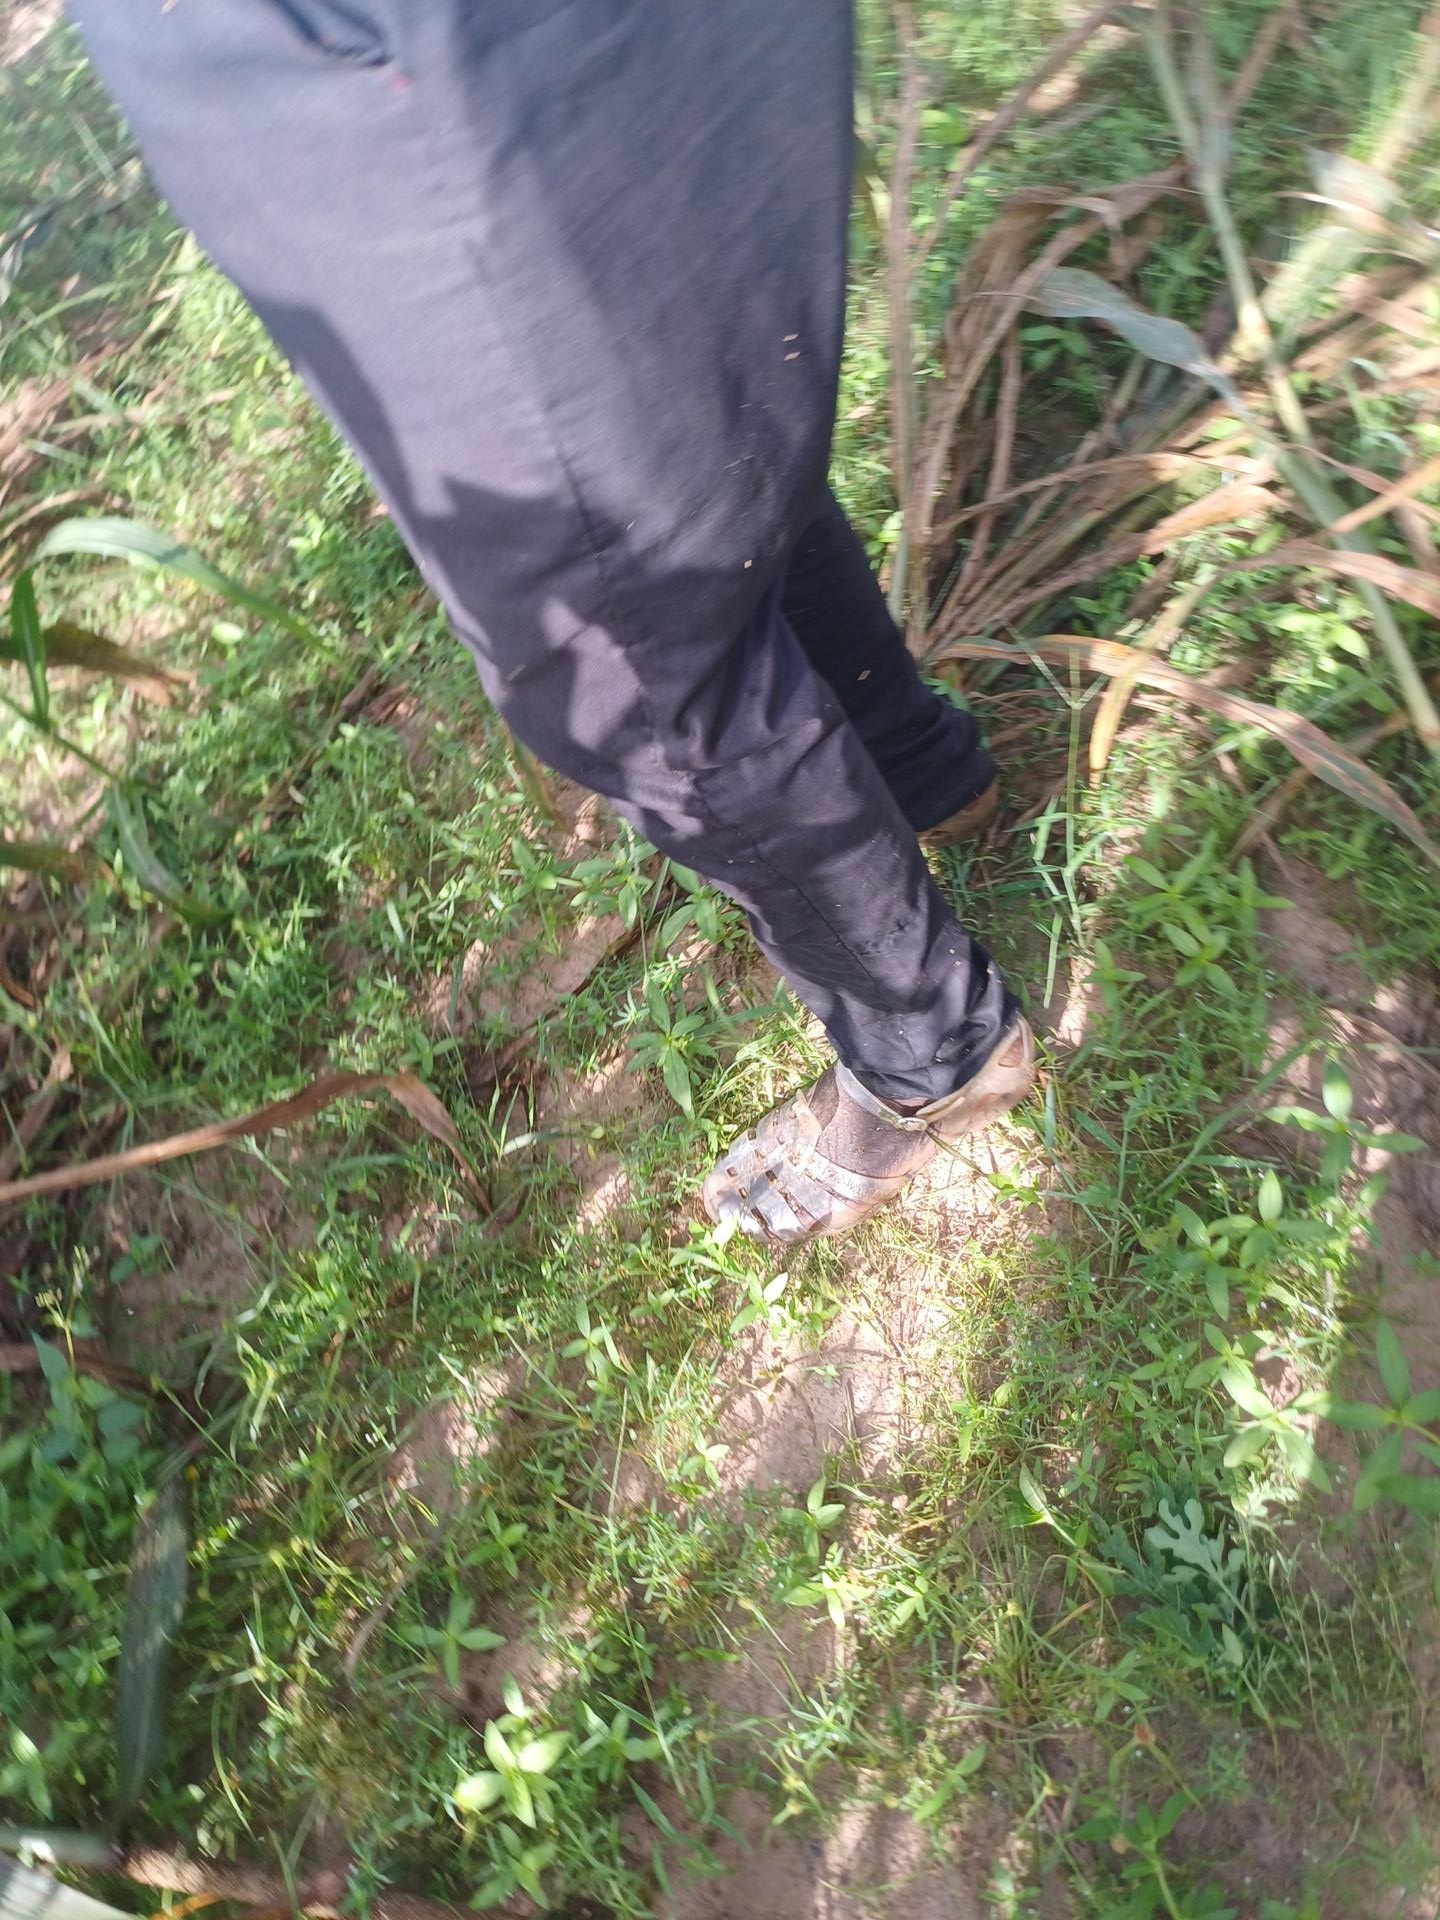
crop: pearl millet
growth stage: filling grain
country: Senegal
